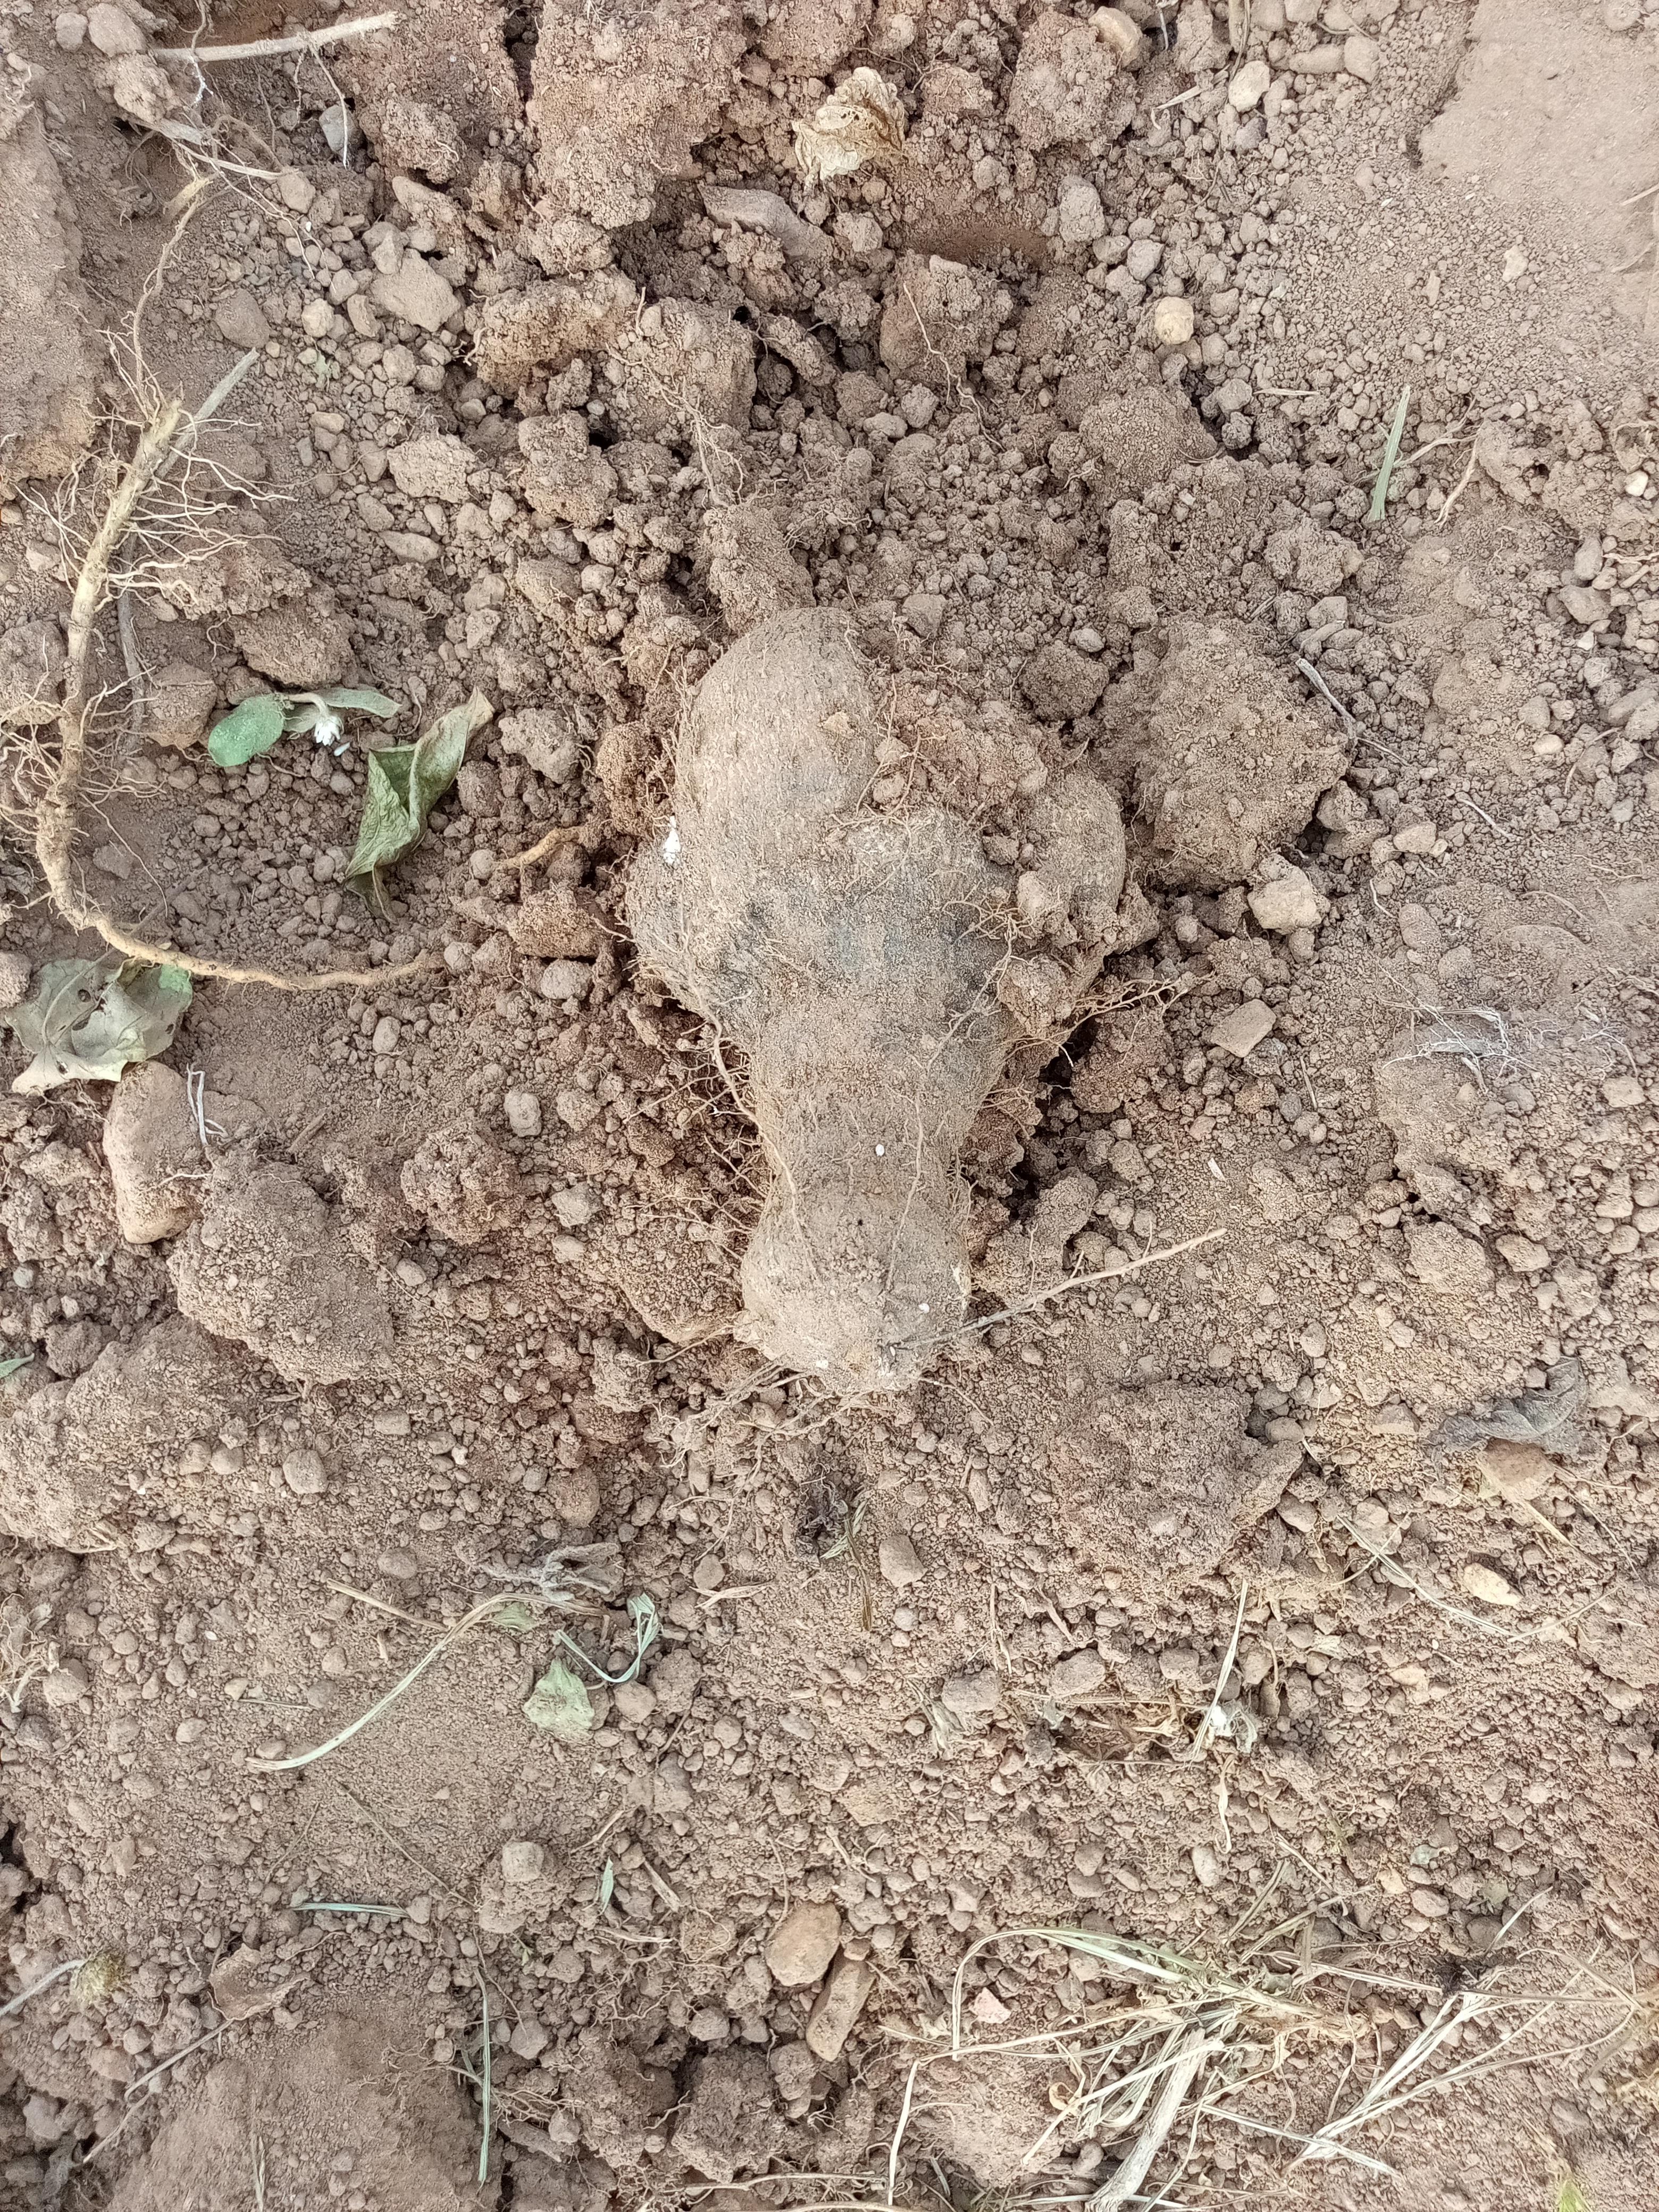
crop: yam
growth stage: harvest
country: Nigeria
